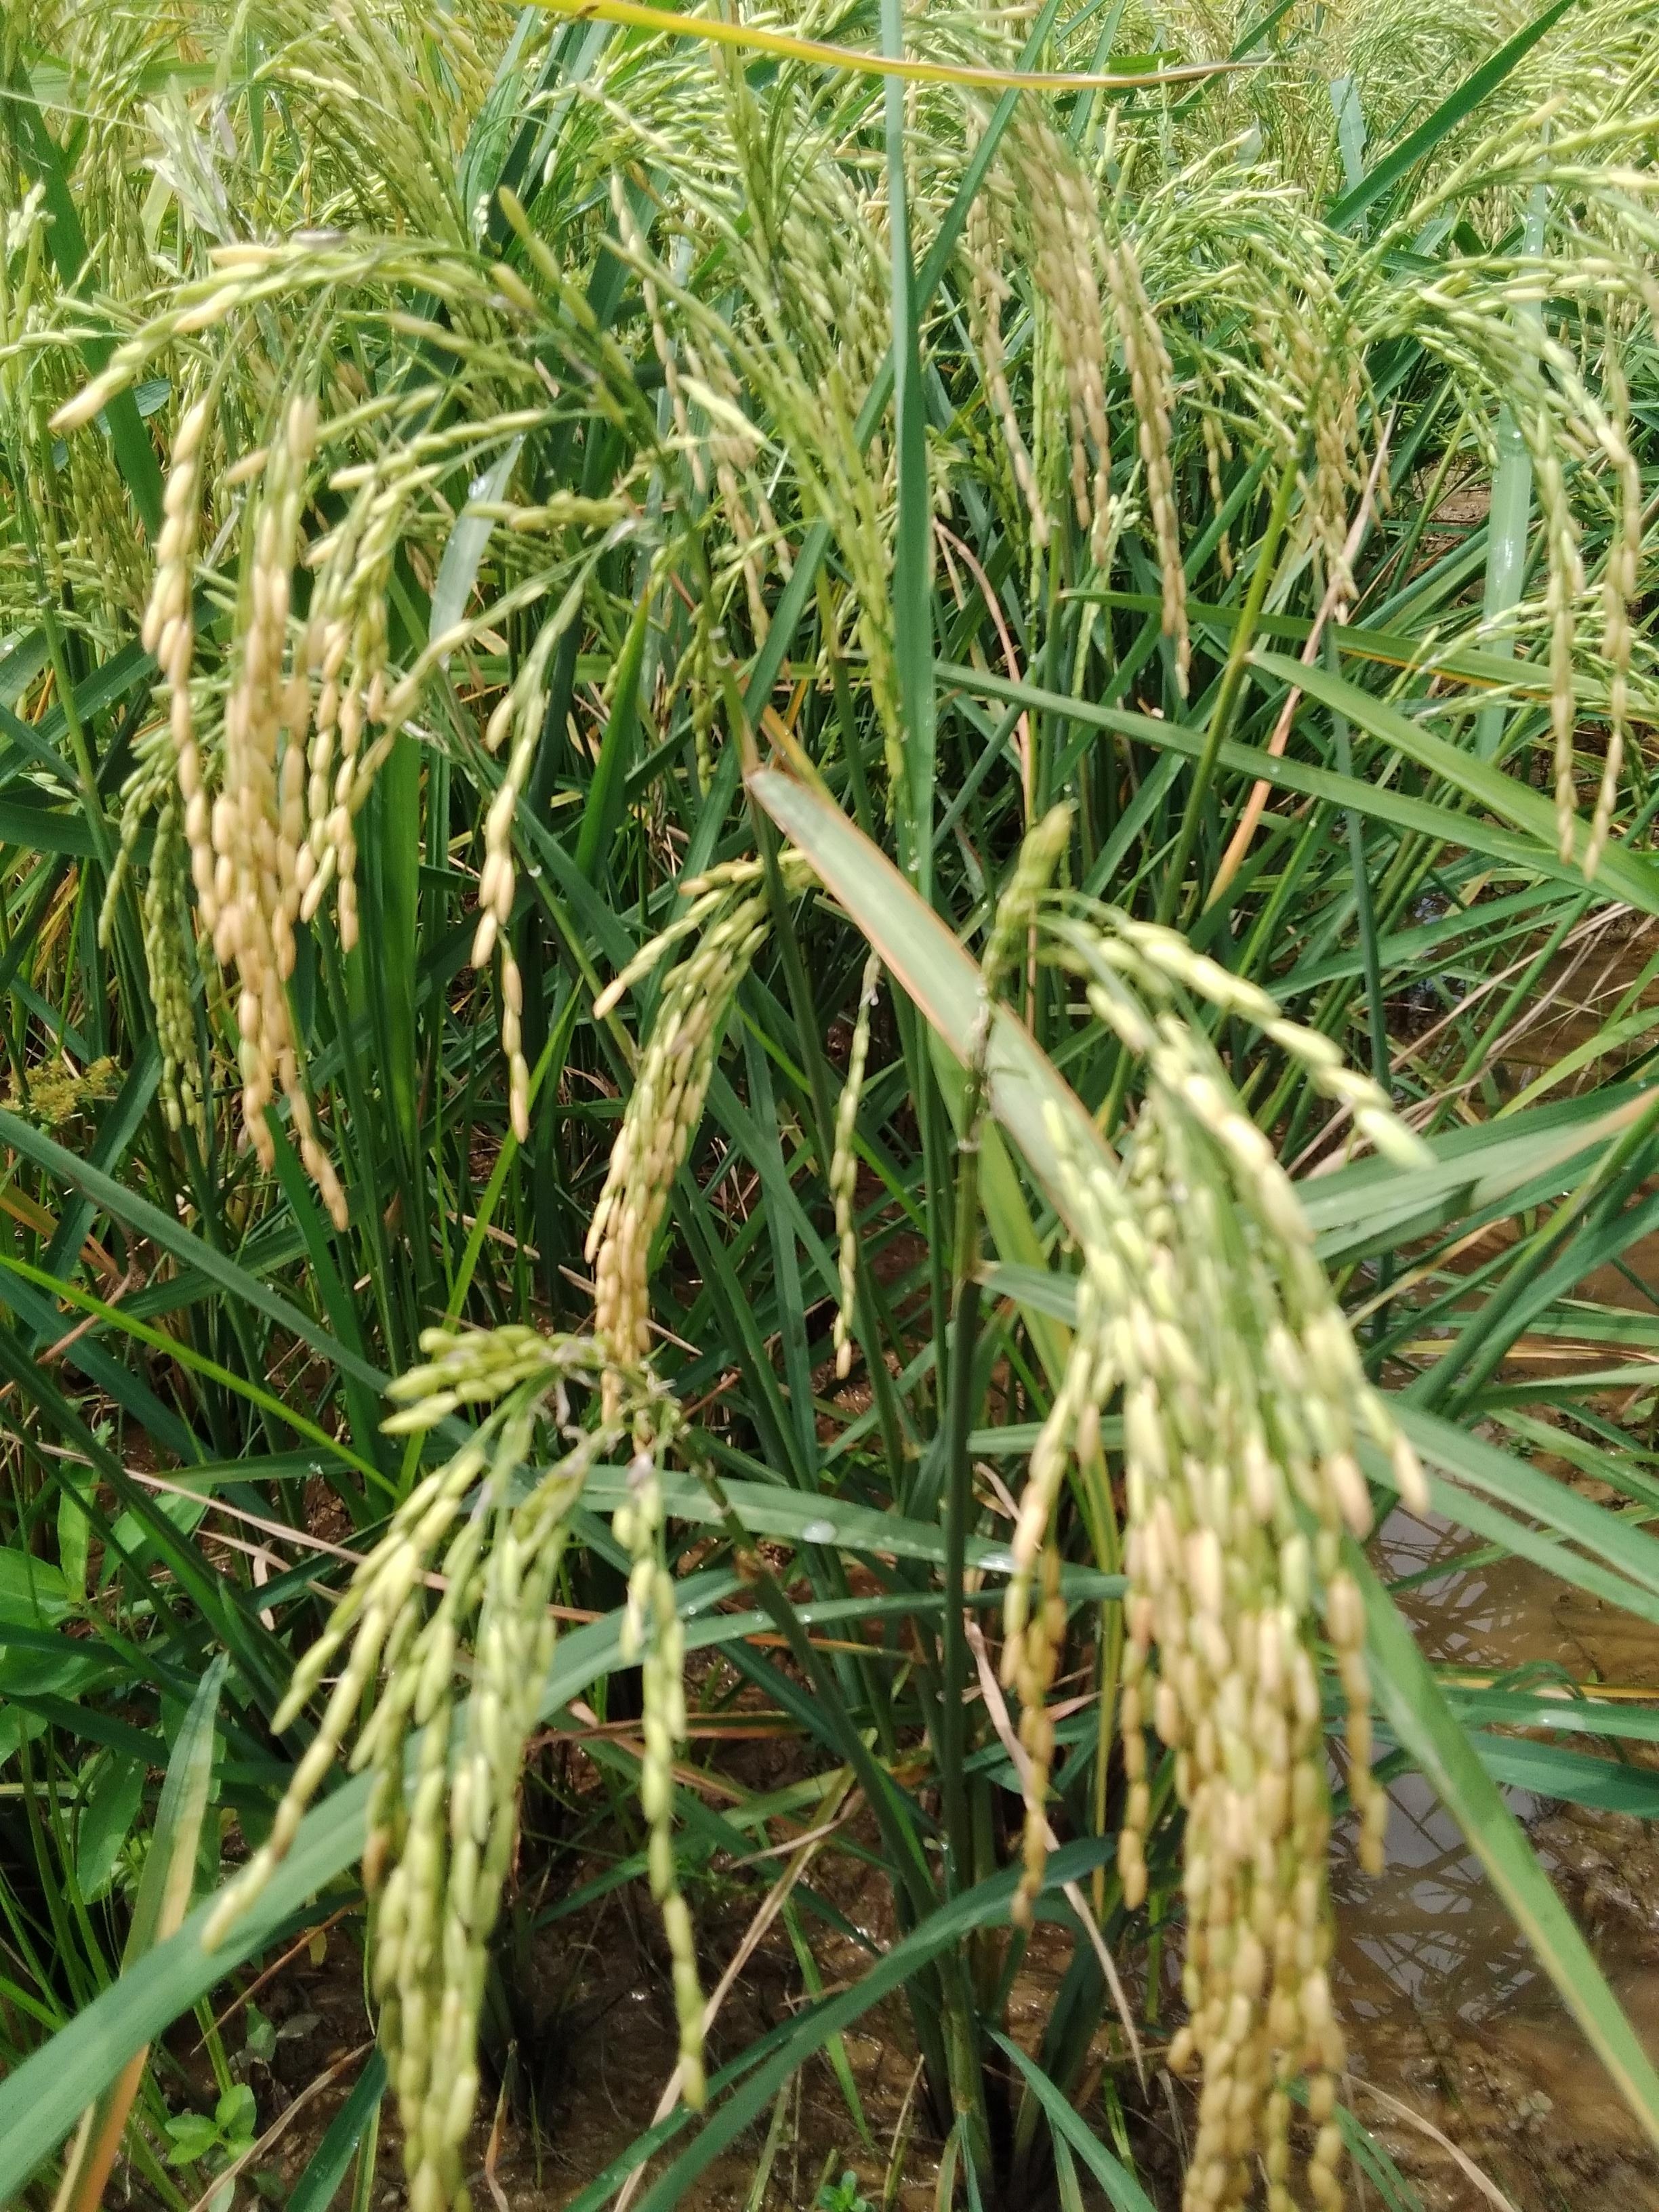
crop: rice
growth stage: ripening
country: Nigeria
